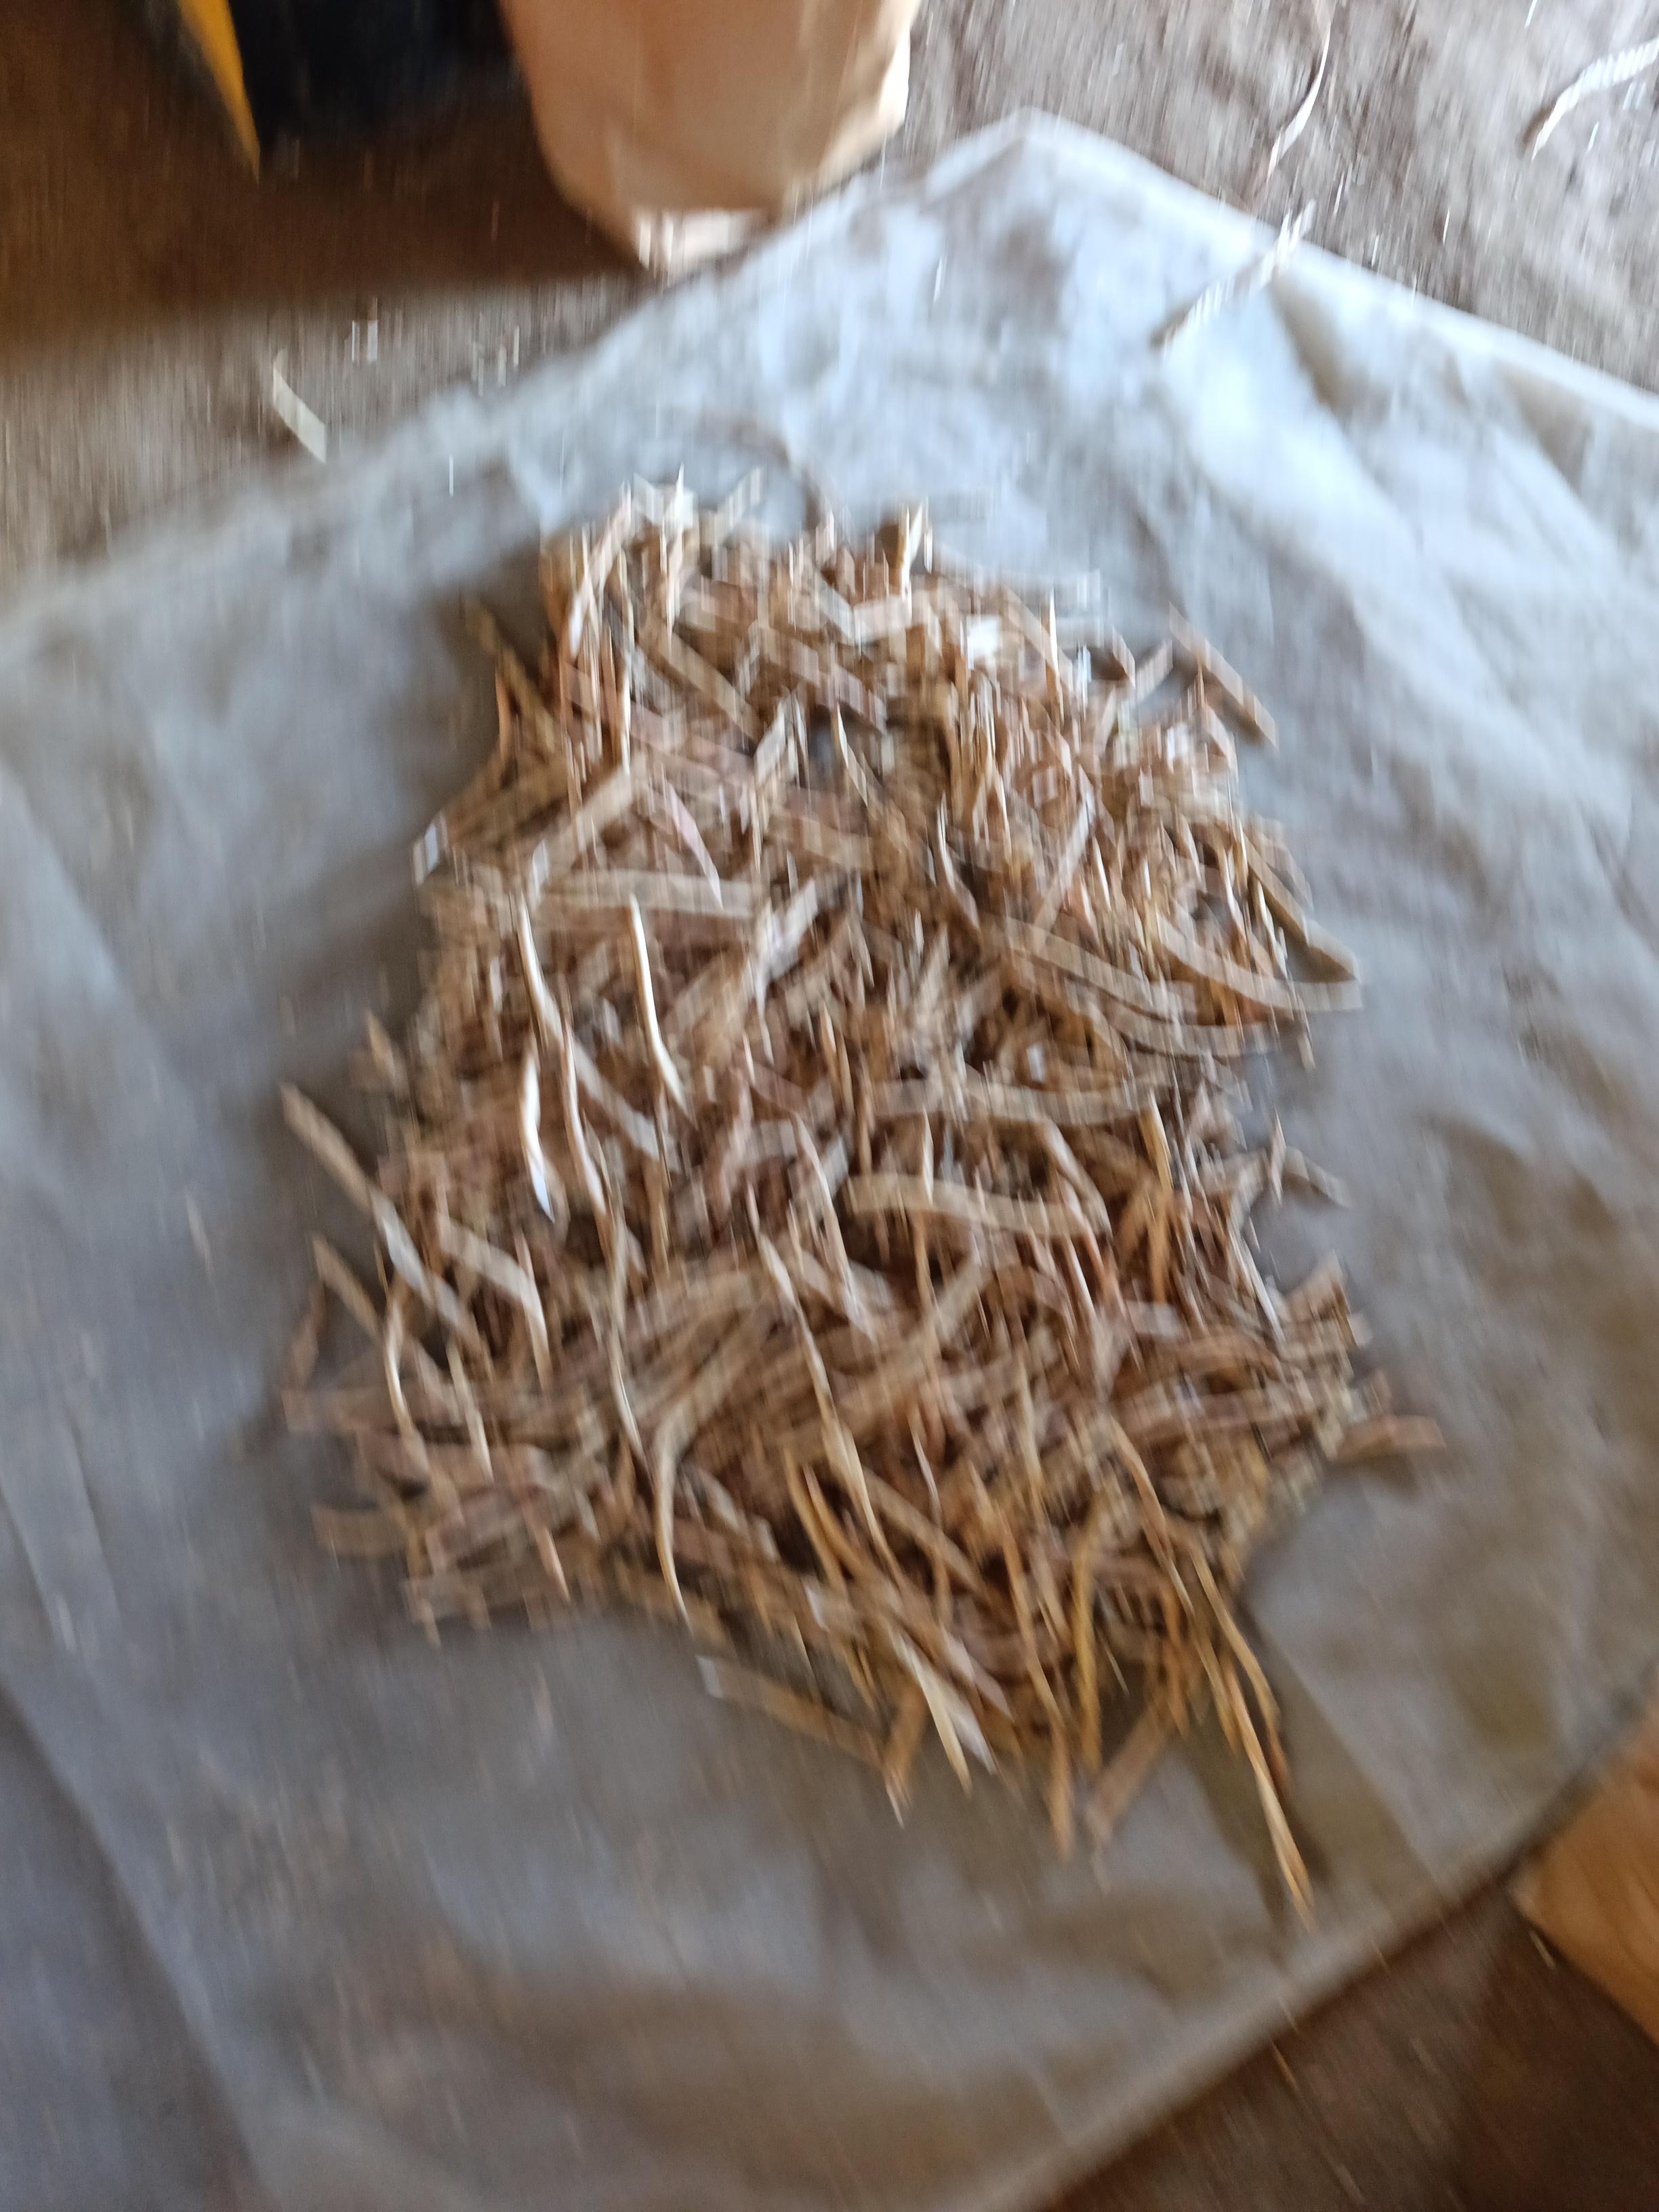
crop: cowpea
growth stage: harvest
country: Nigeria
